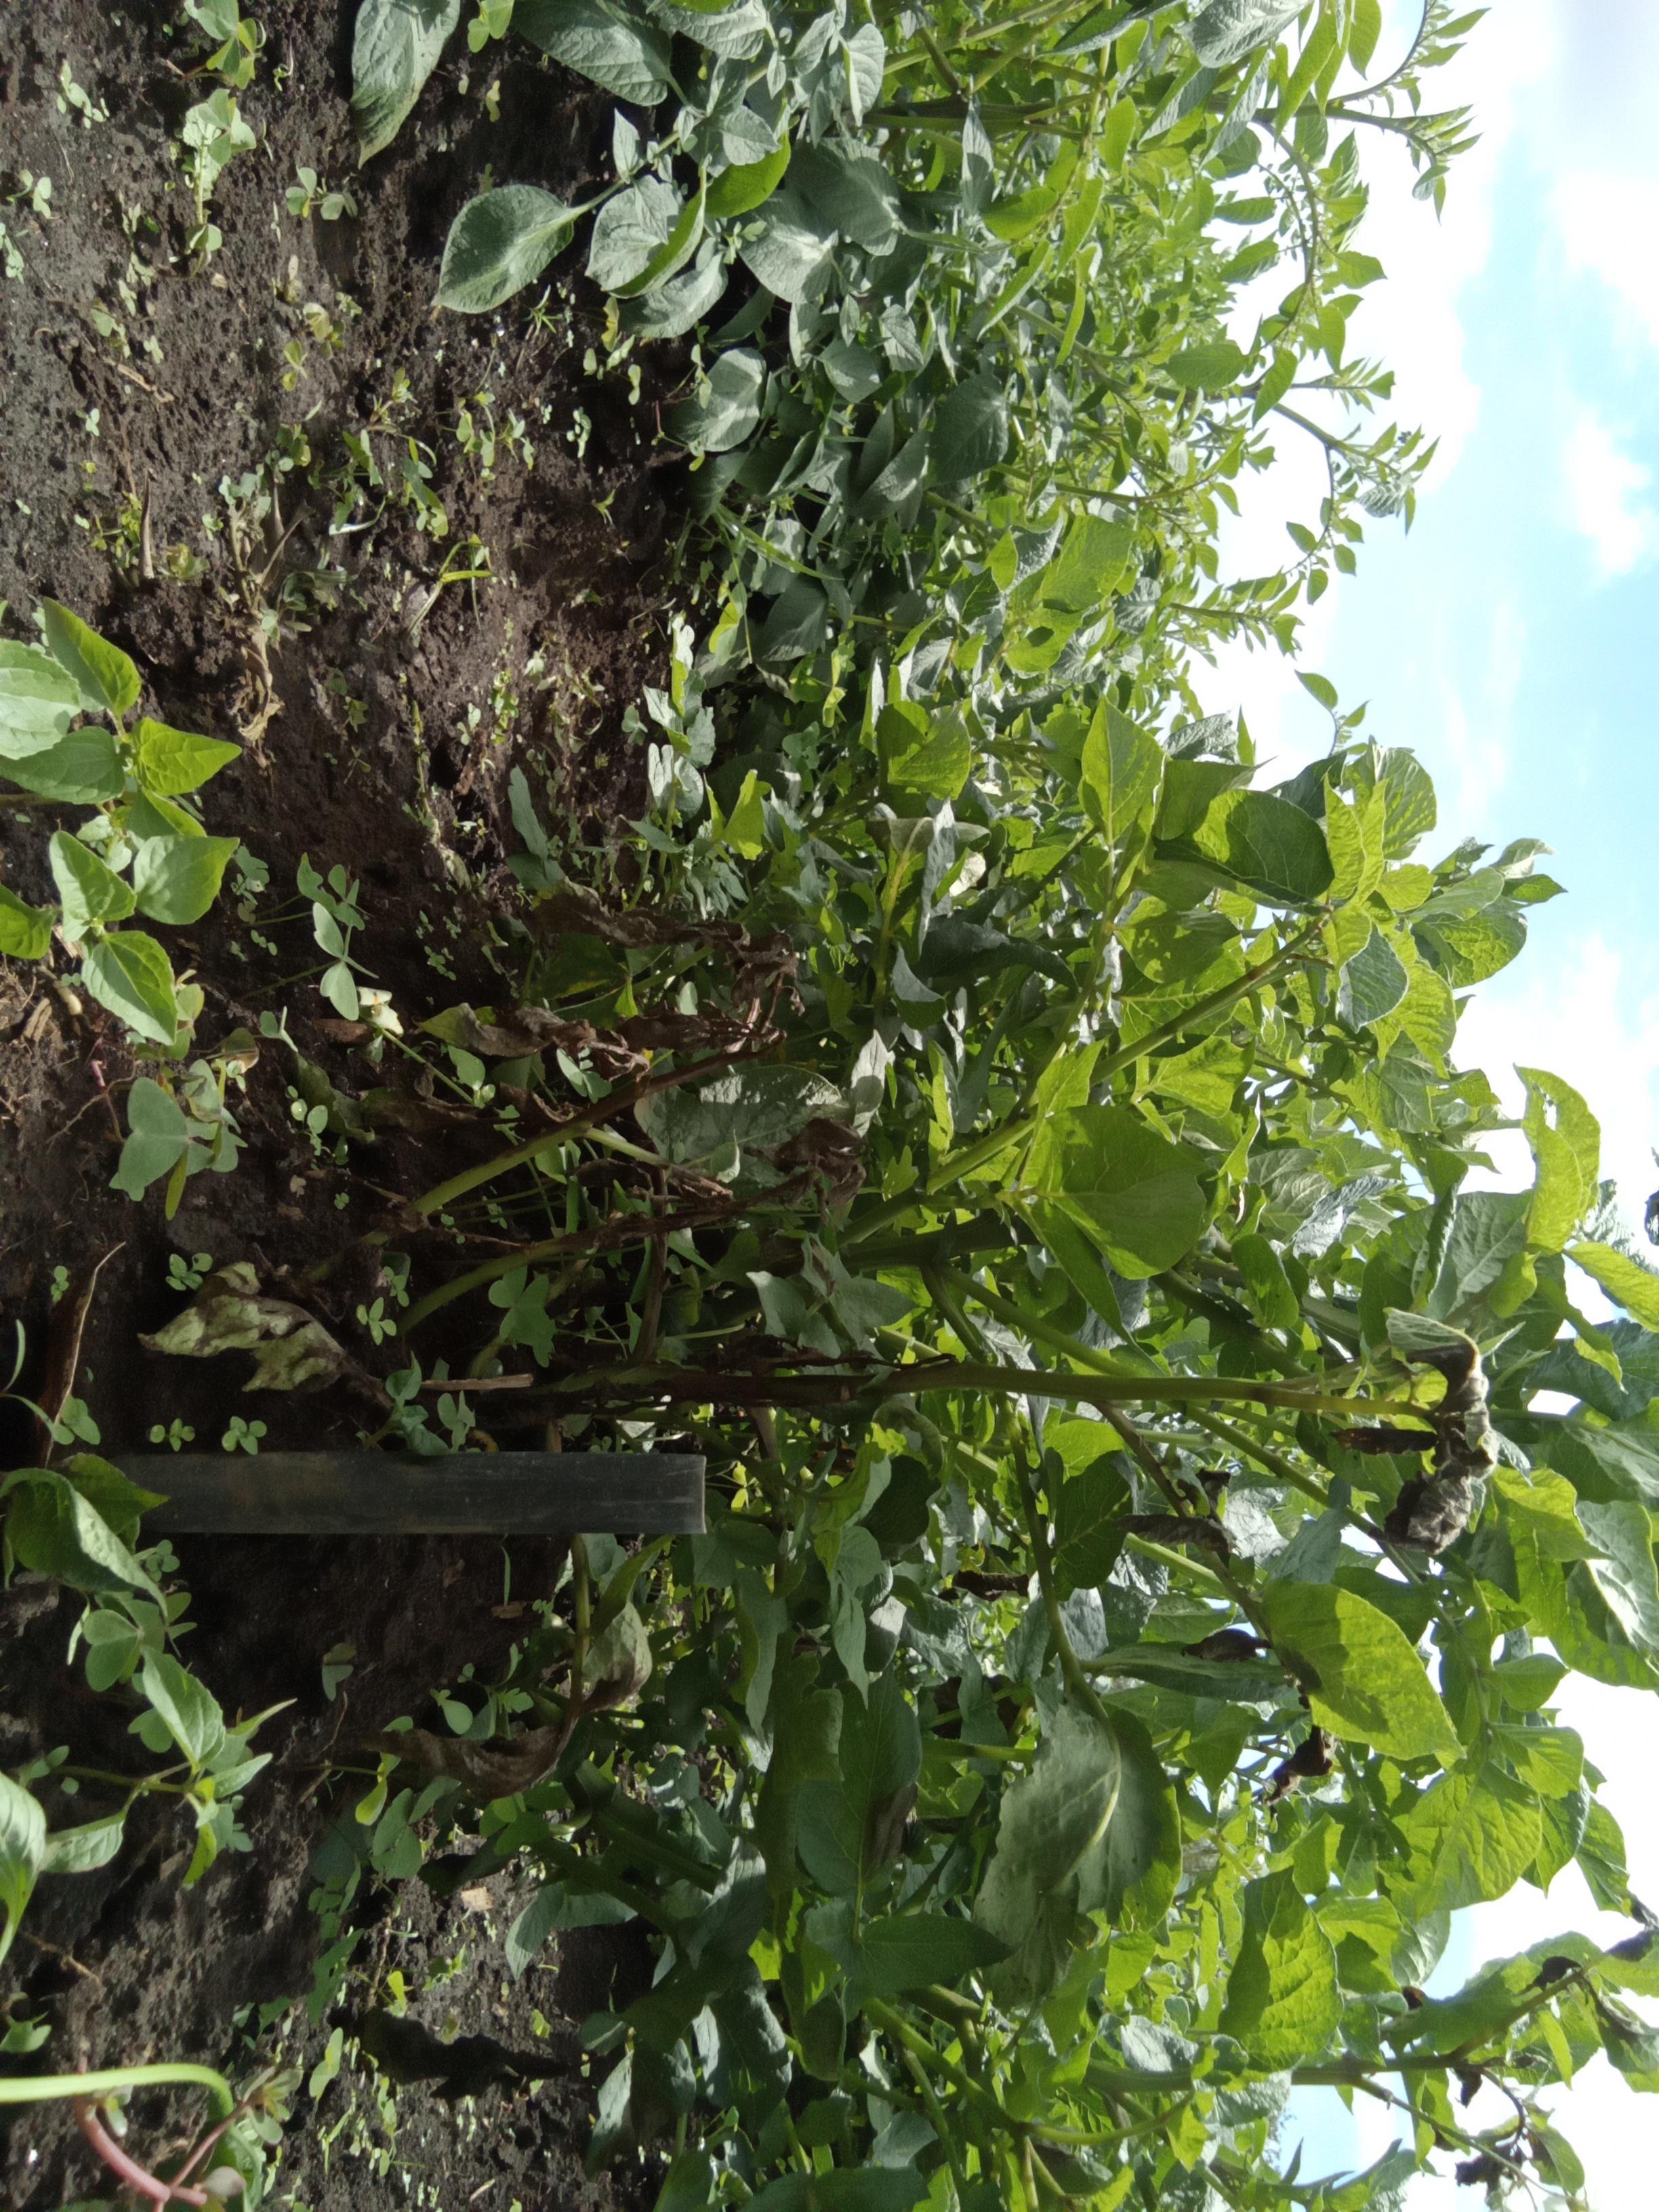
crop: potato
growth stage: flowering
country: Kenya
